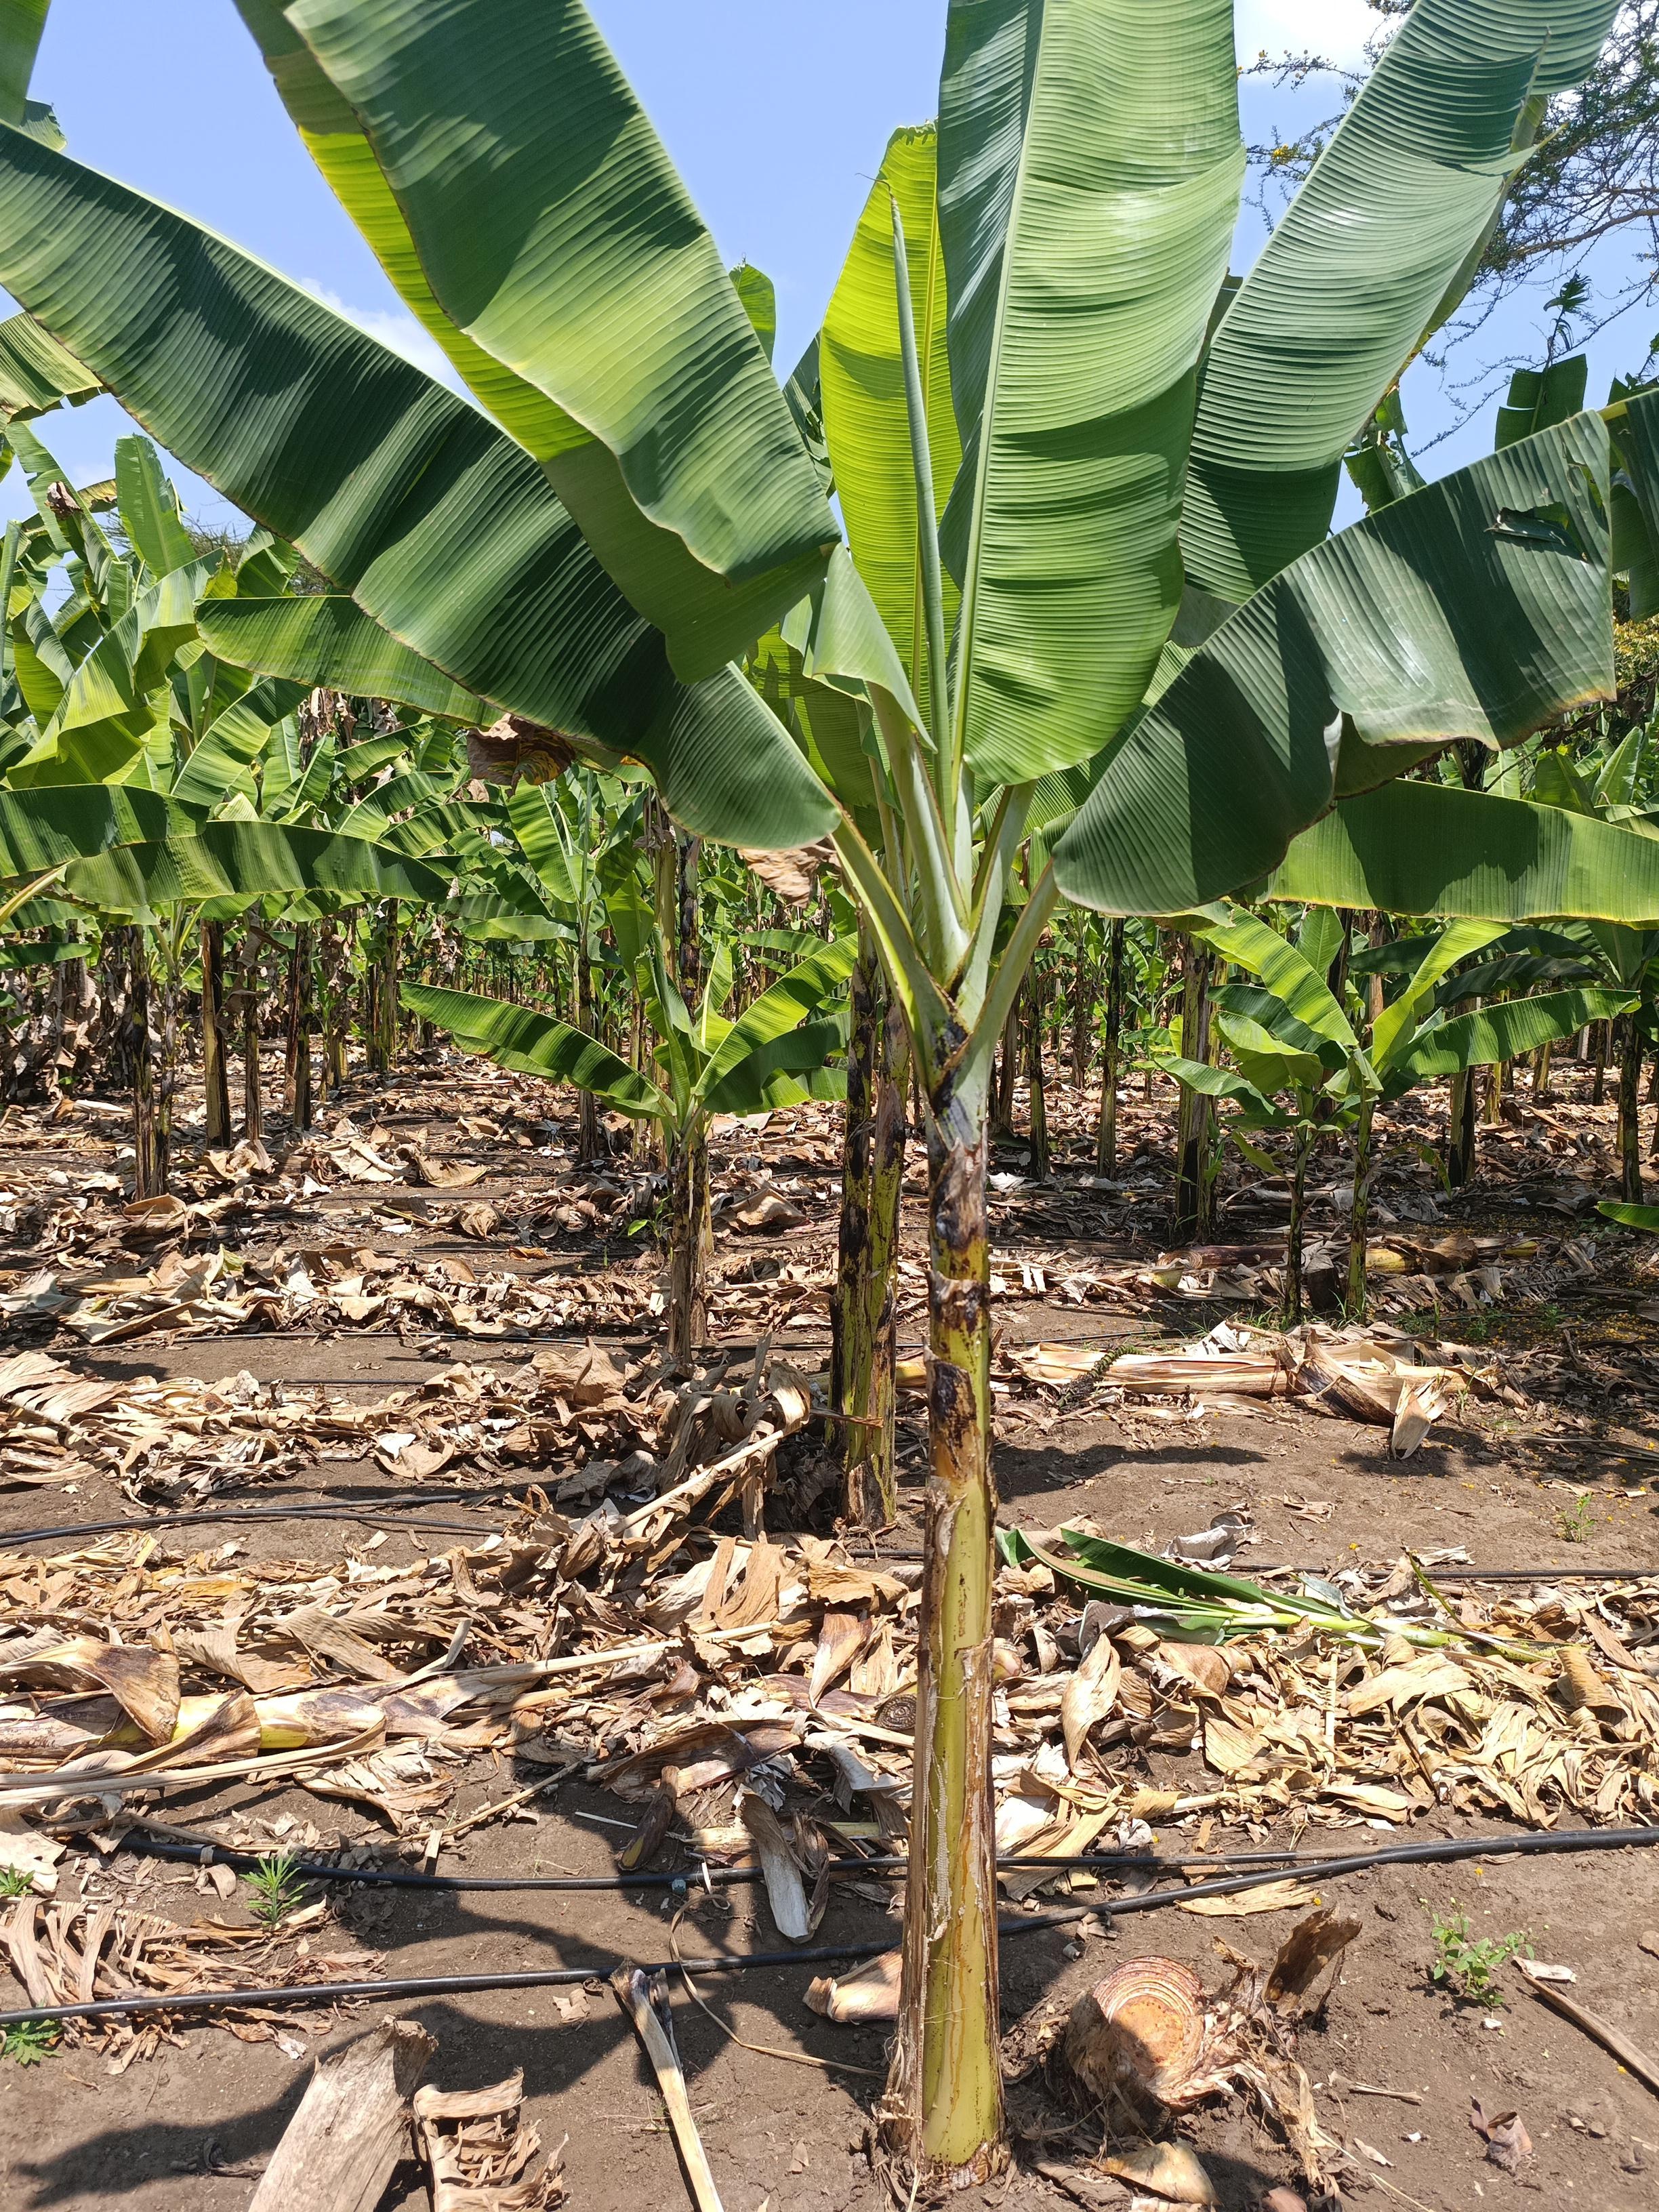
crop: banana
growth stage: vegetative
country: Tanzania
